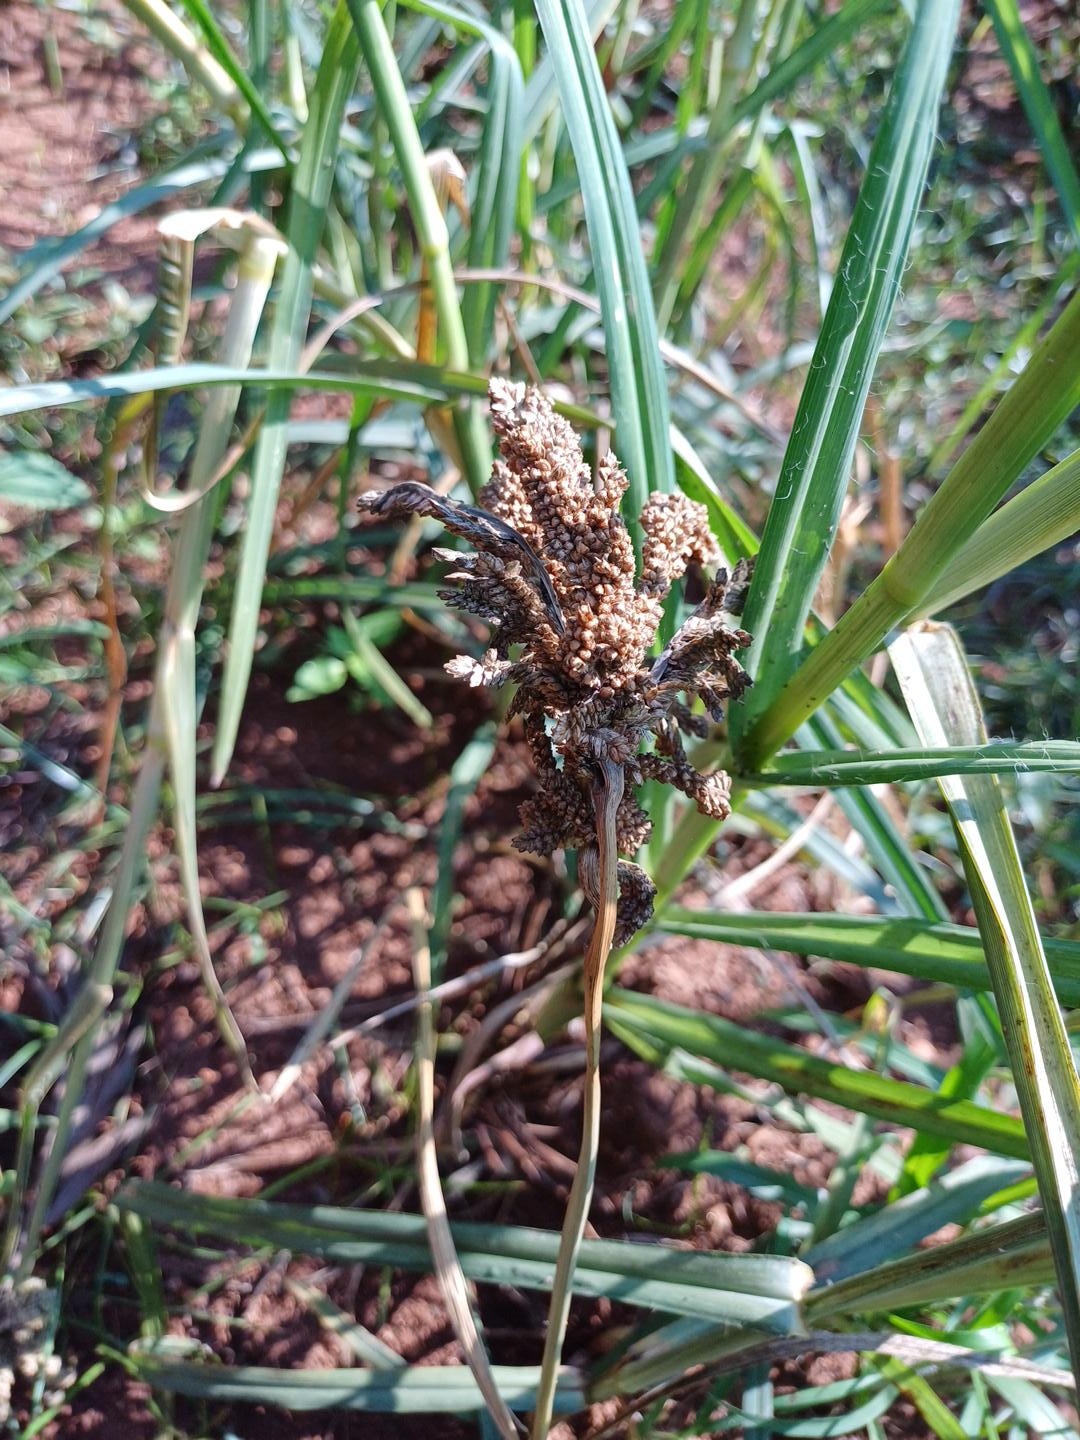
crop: finger millet
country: Kenya
